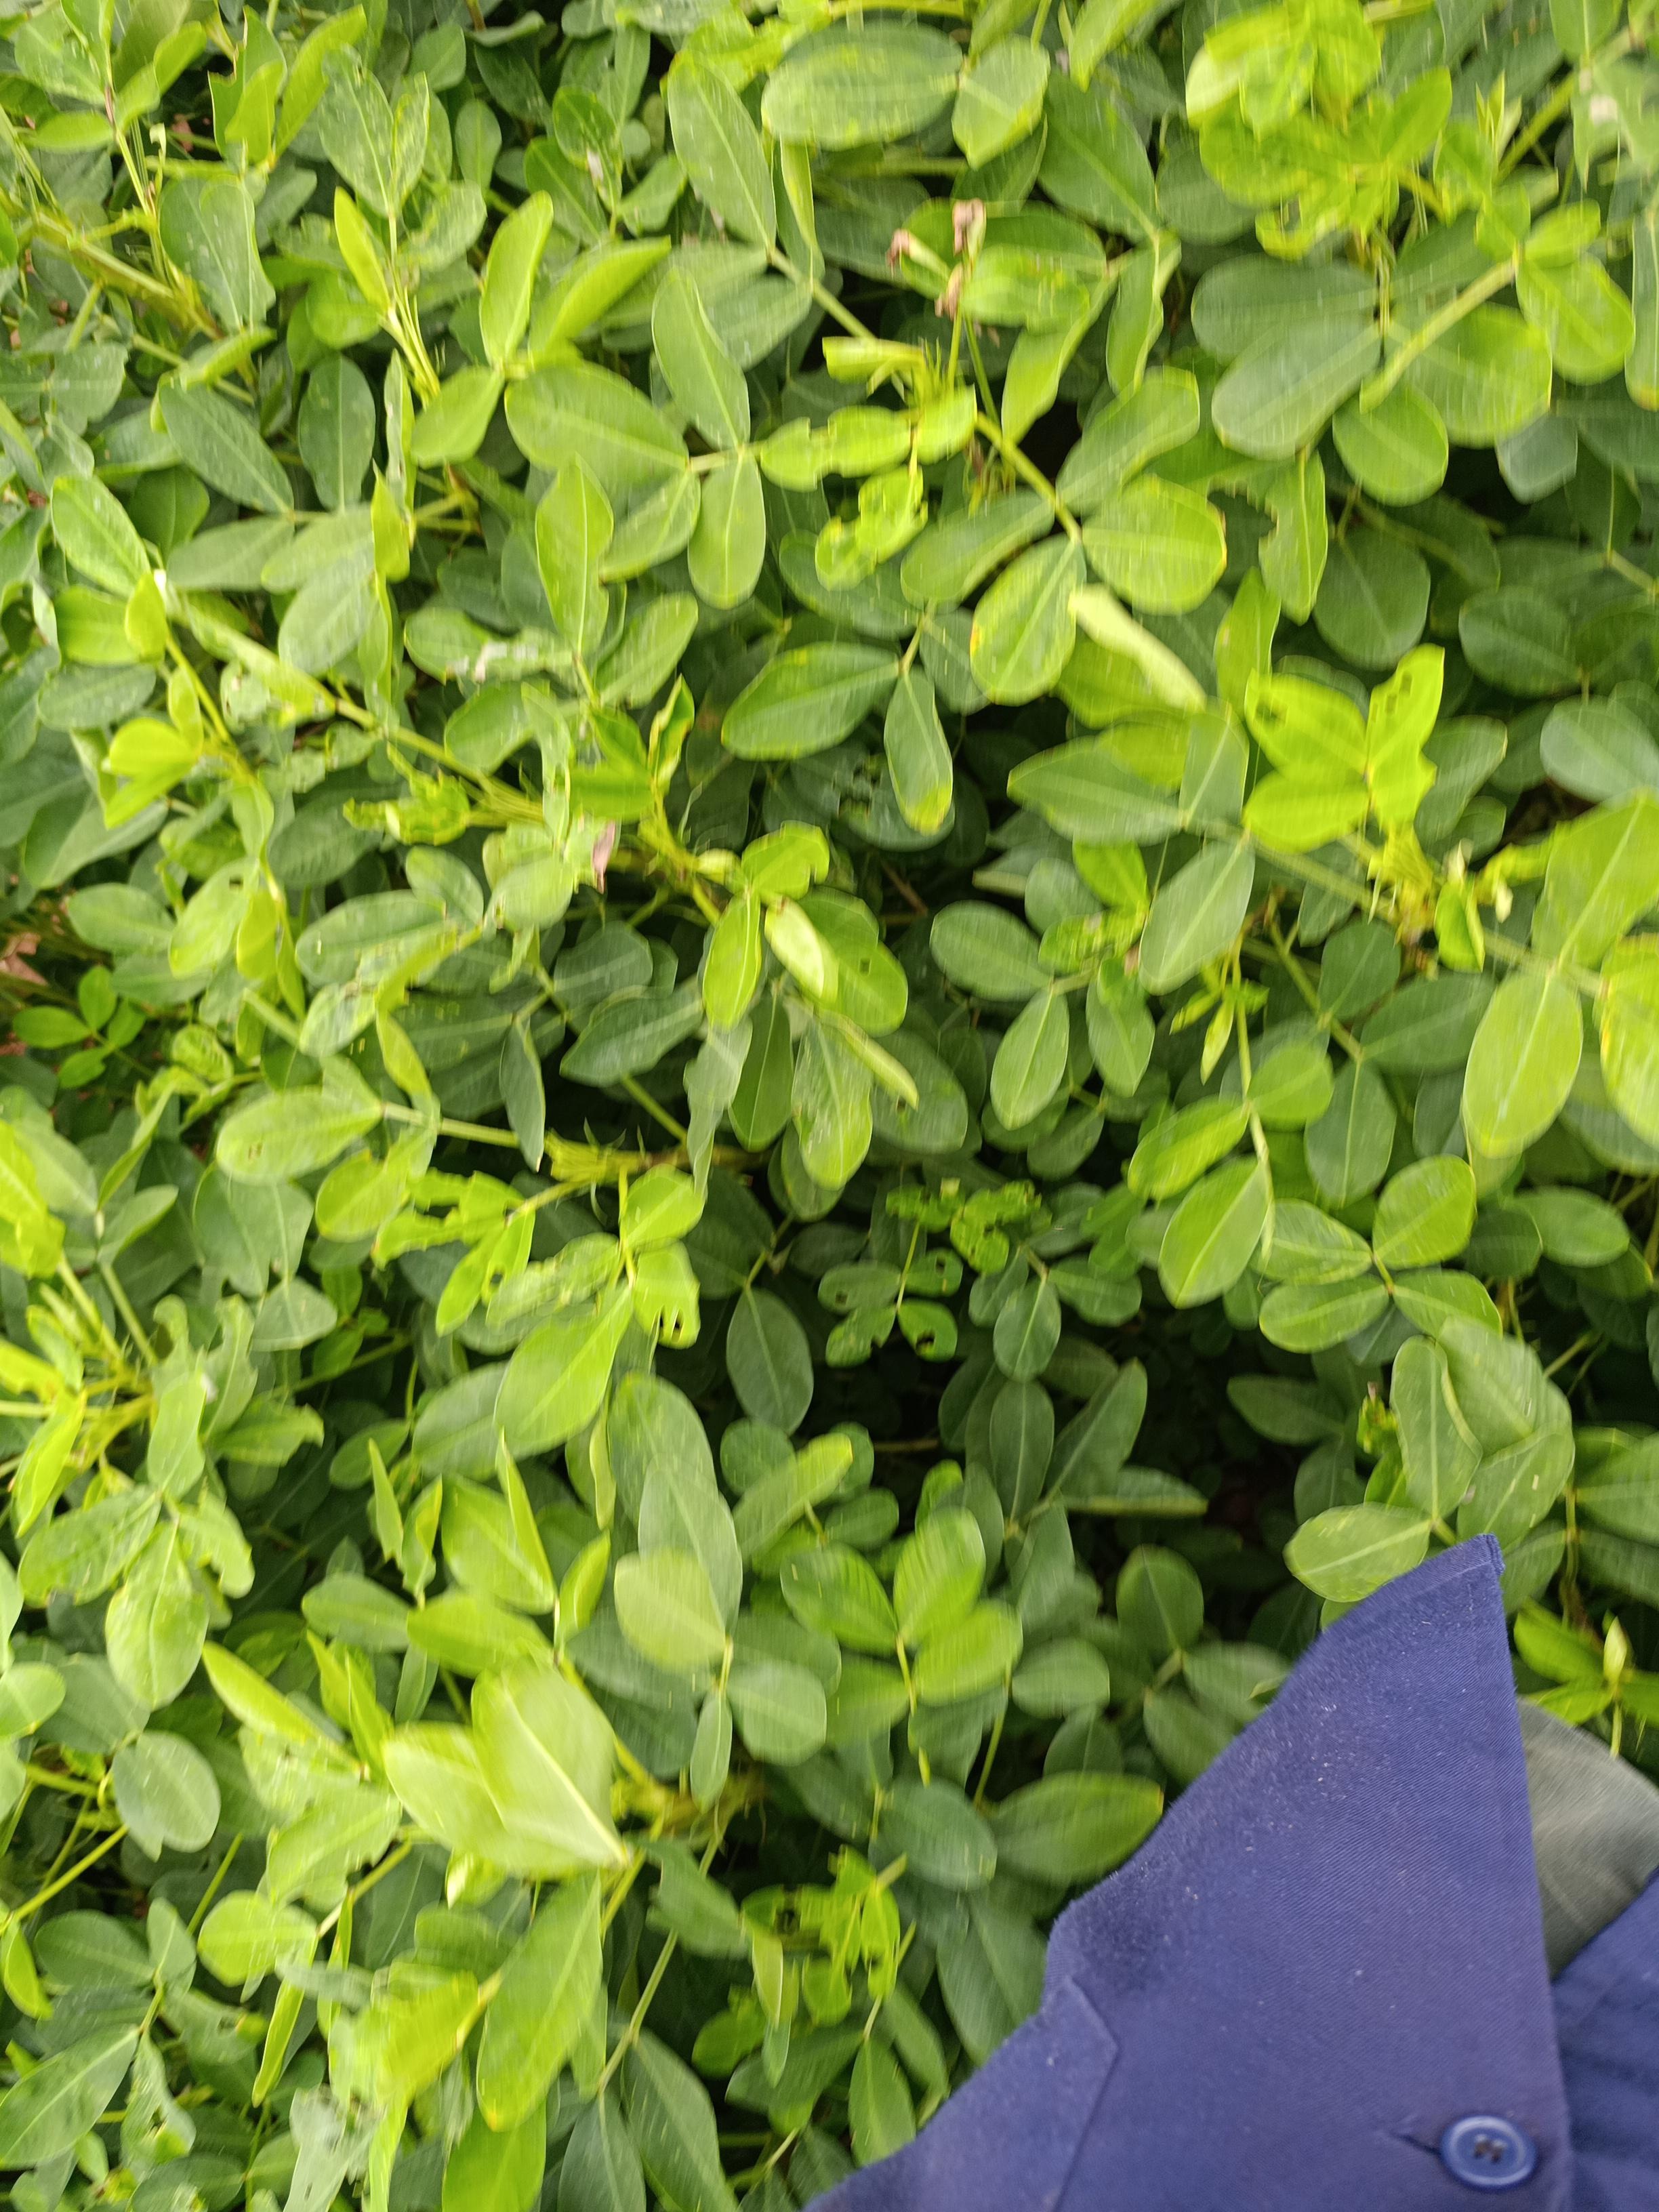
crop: groundnut
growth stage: pegging
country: Kenya
